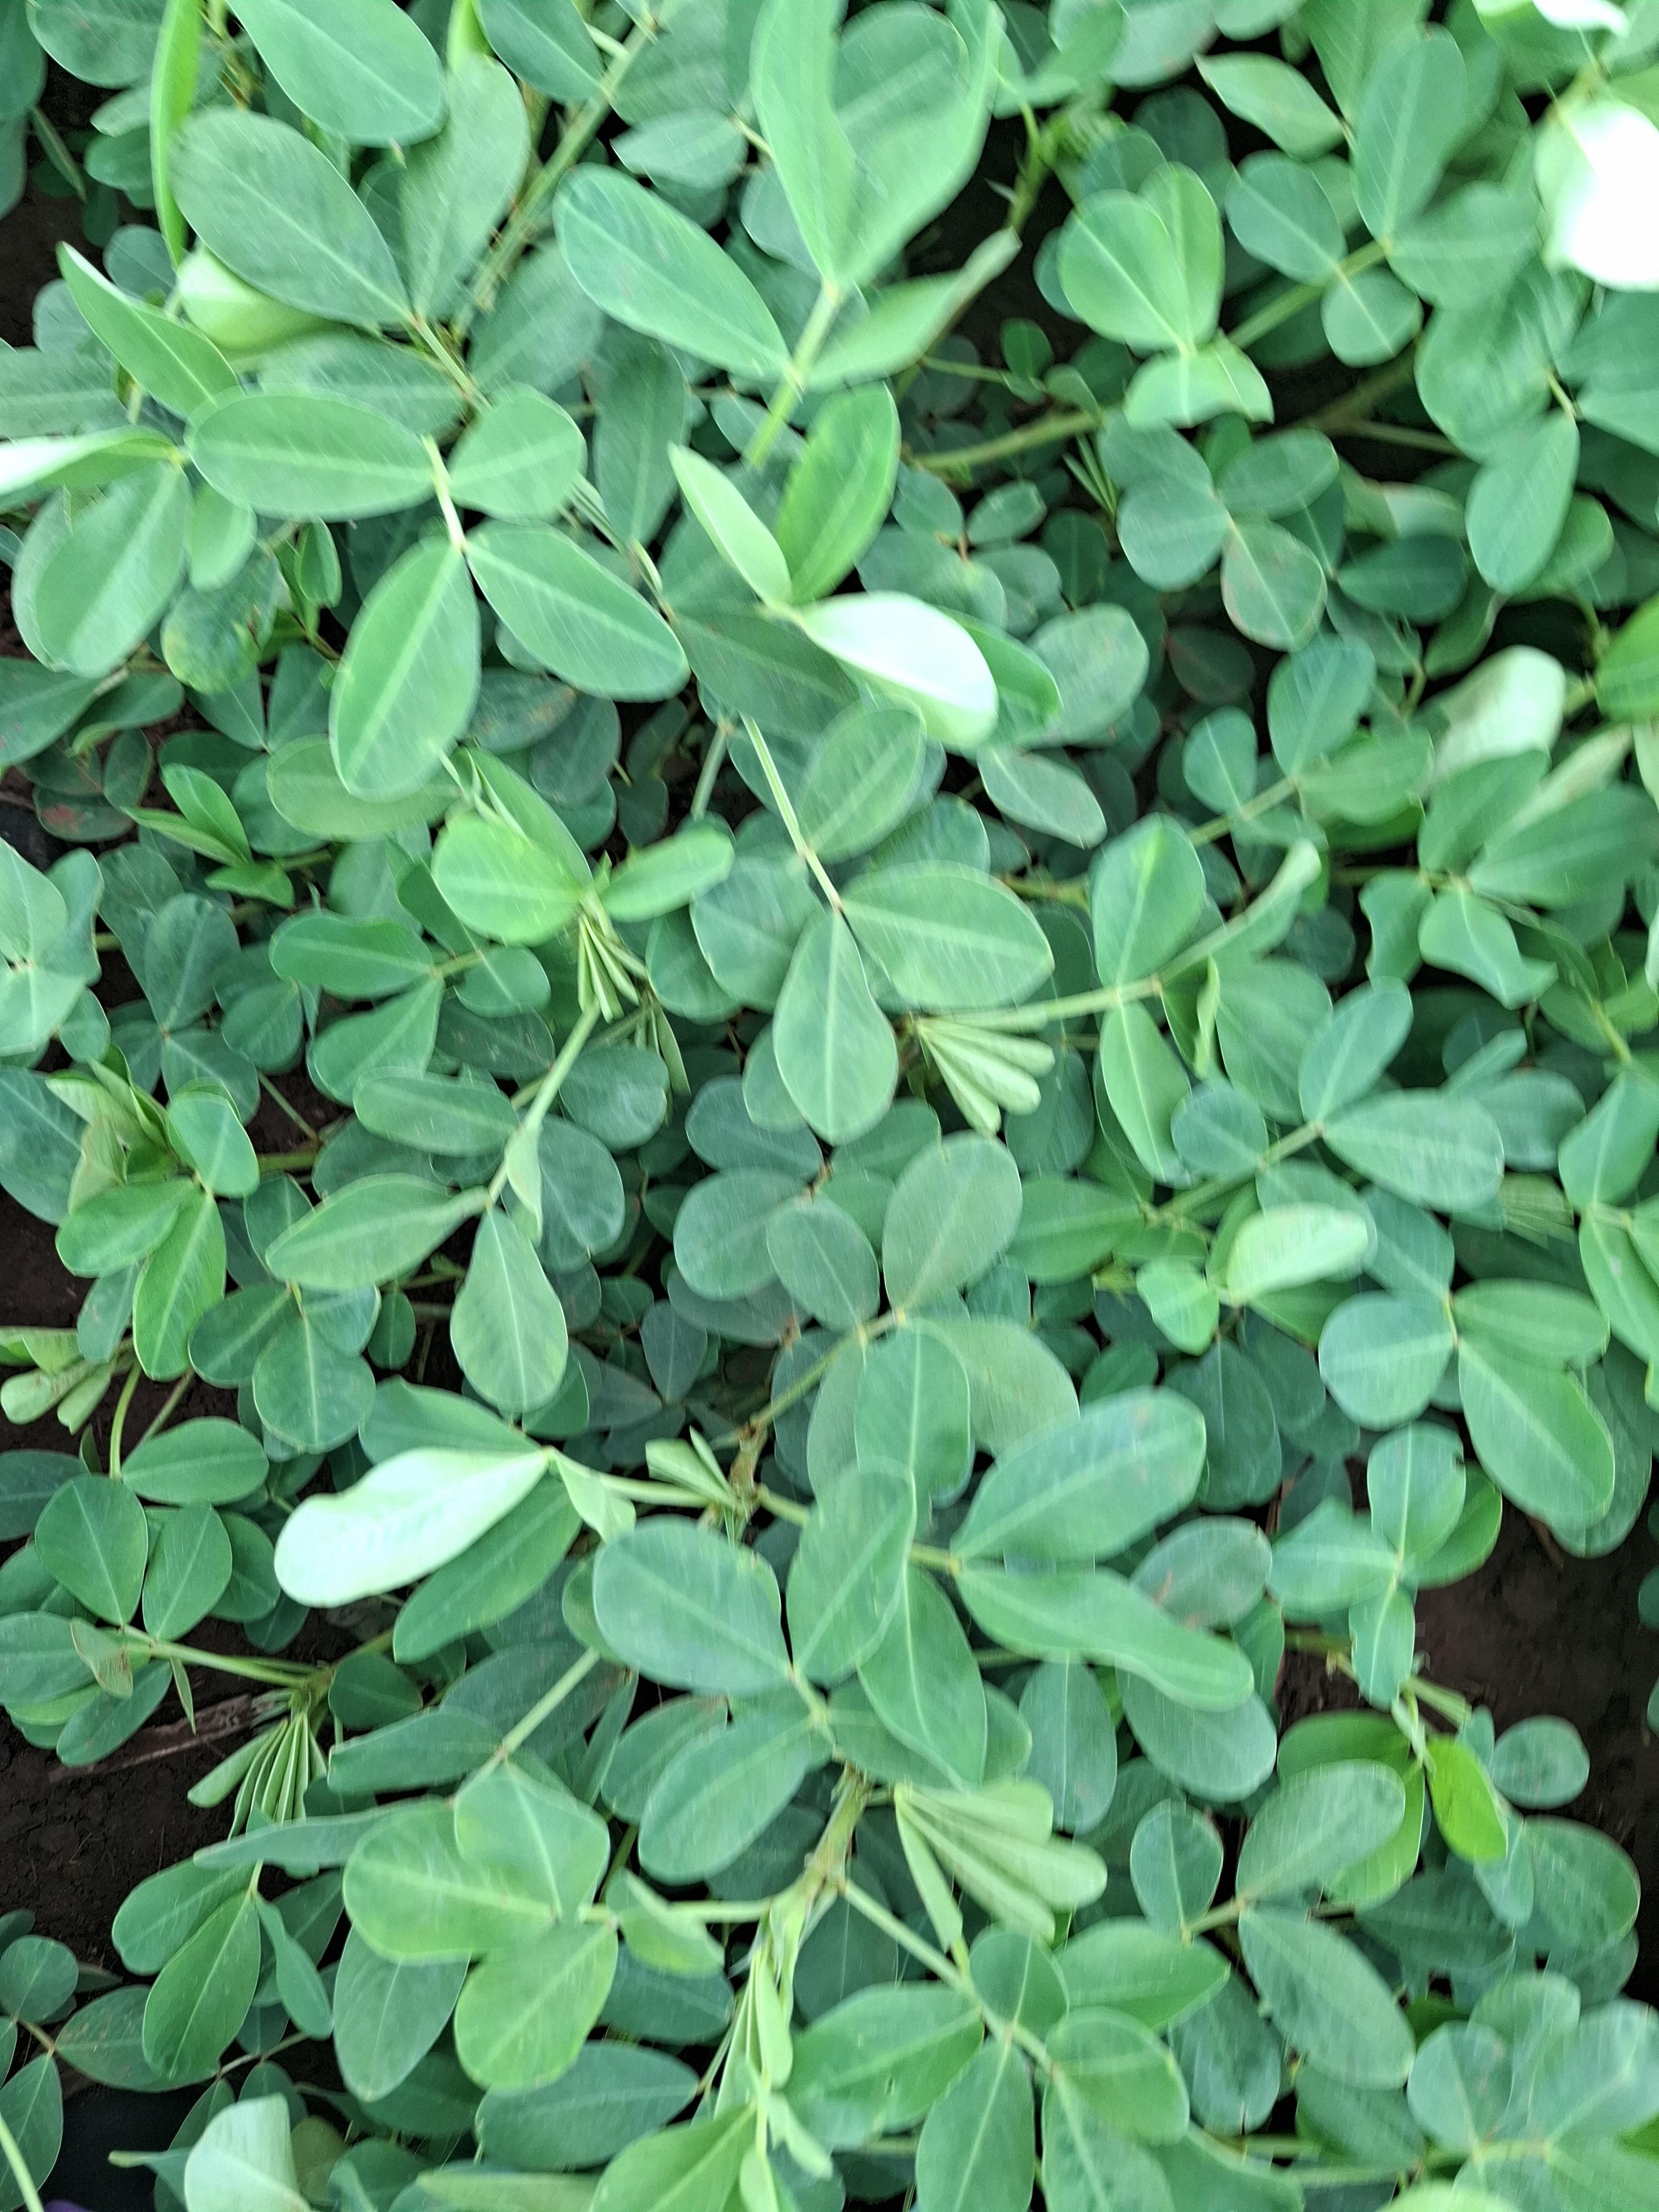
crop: groundnut
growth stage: flowering
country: Kenya
